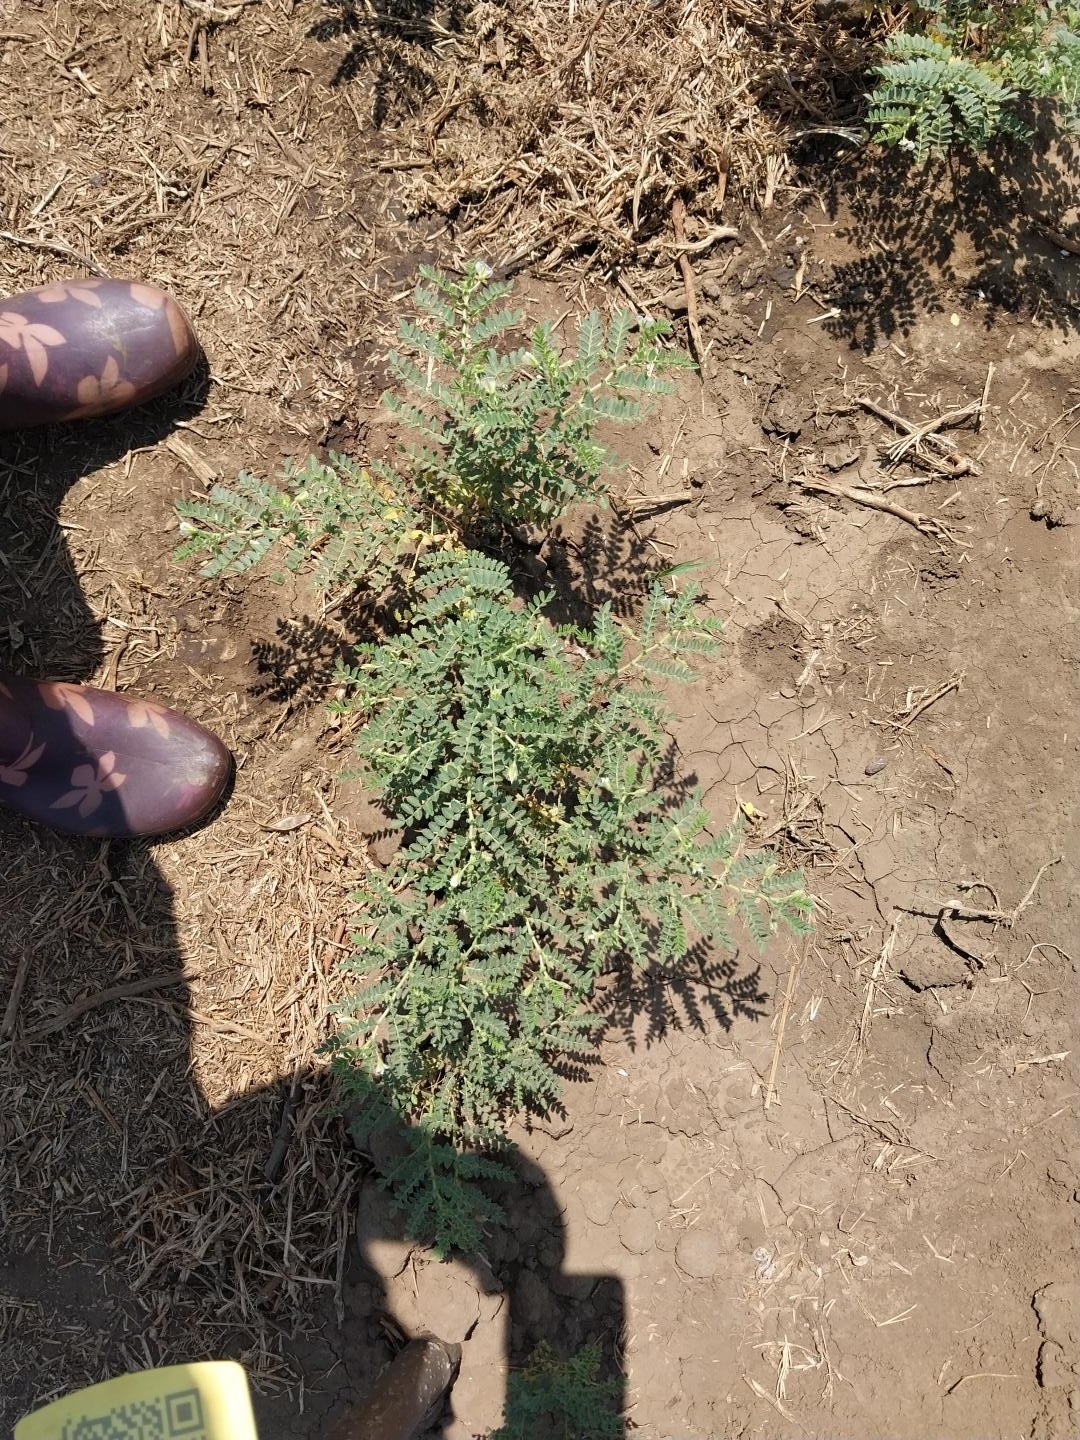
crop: chickpea
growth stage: development pod
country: Tanzania
